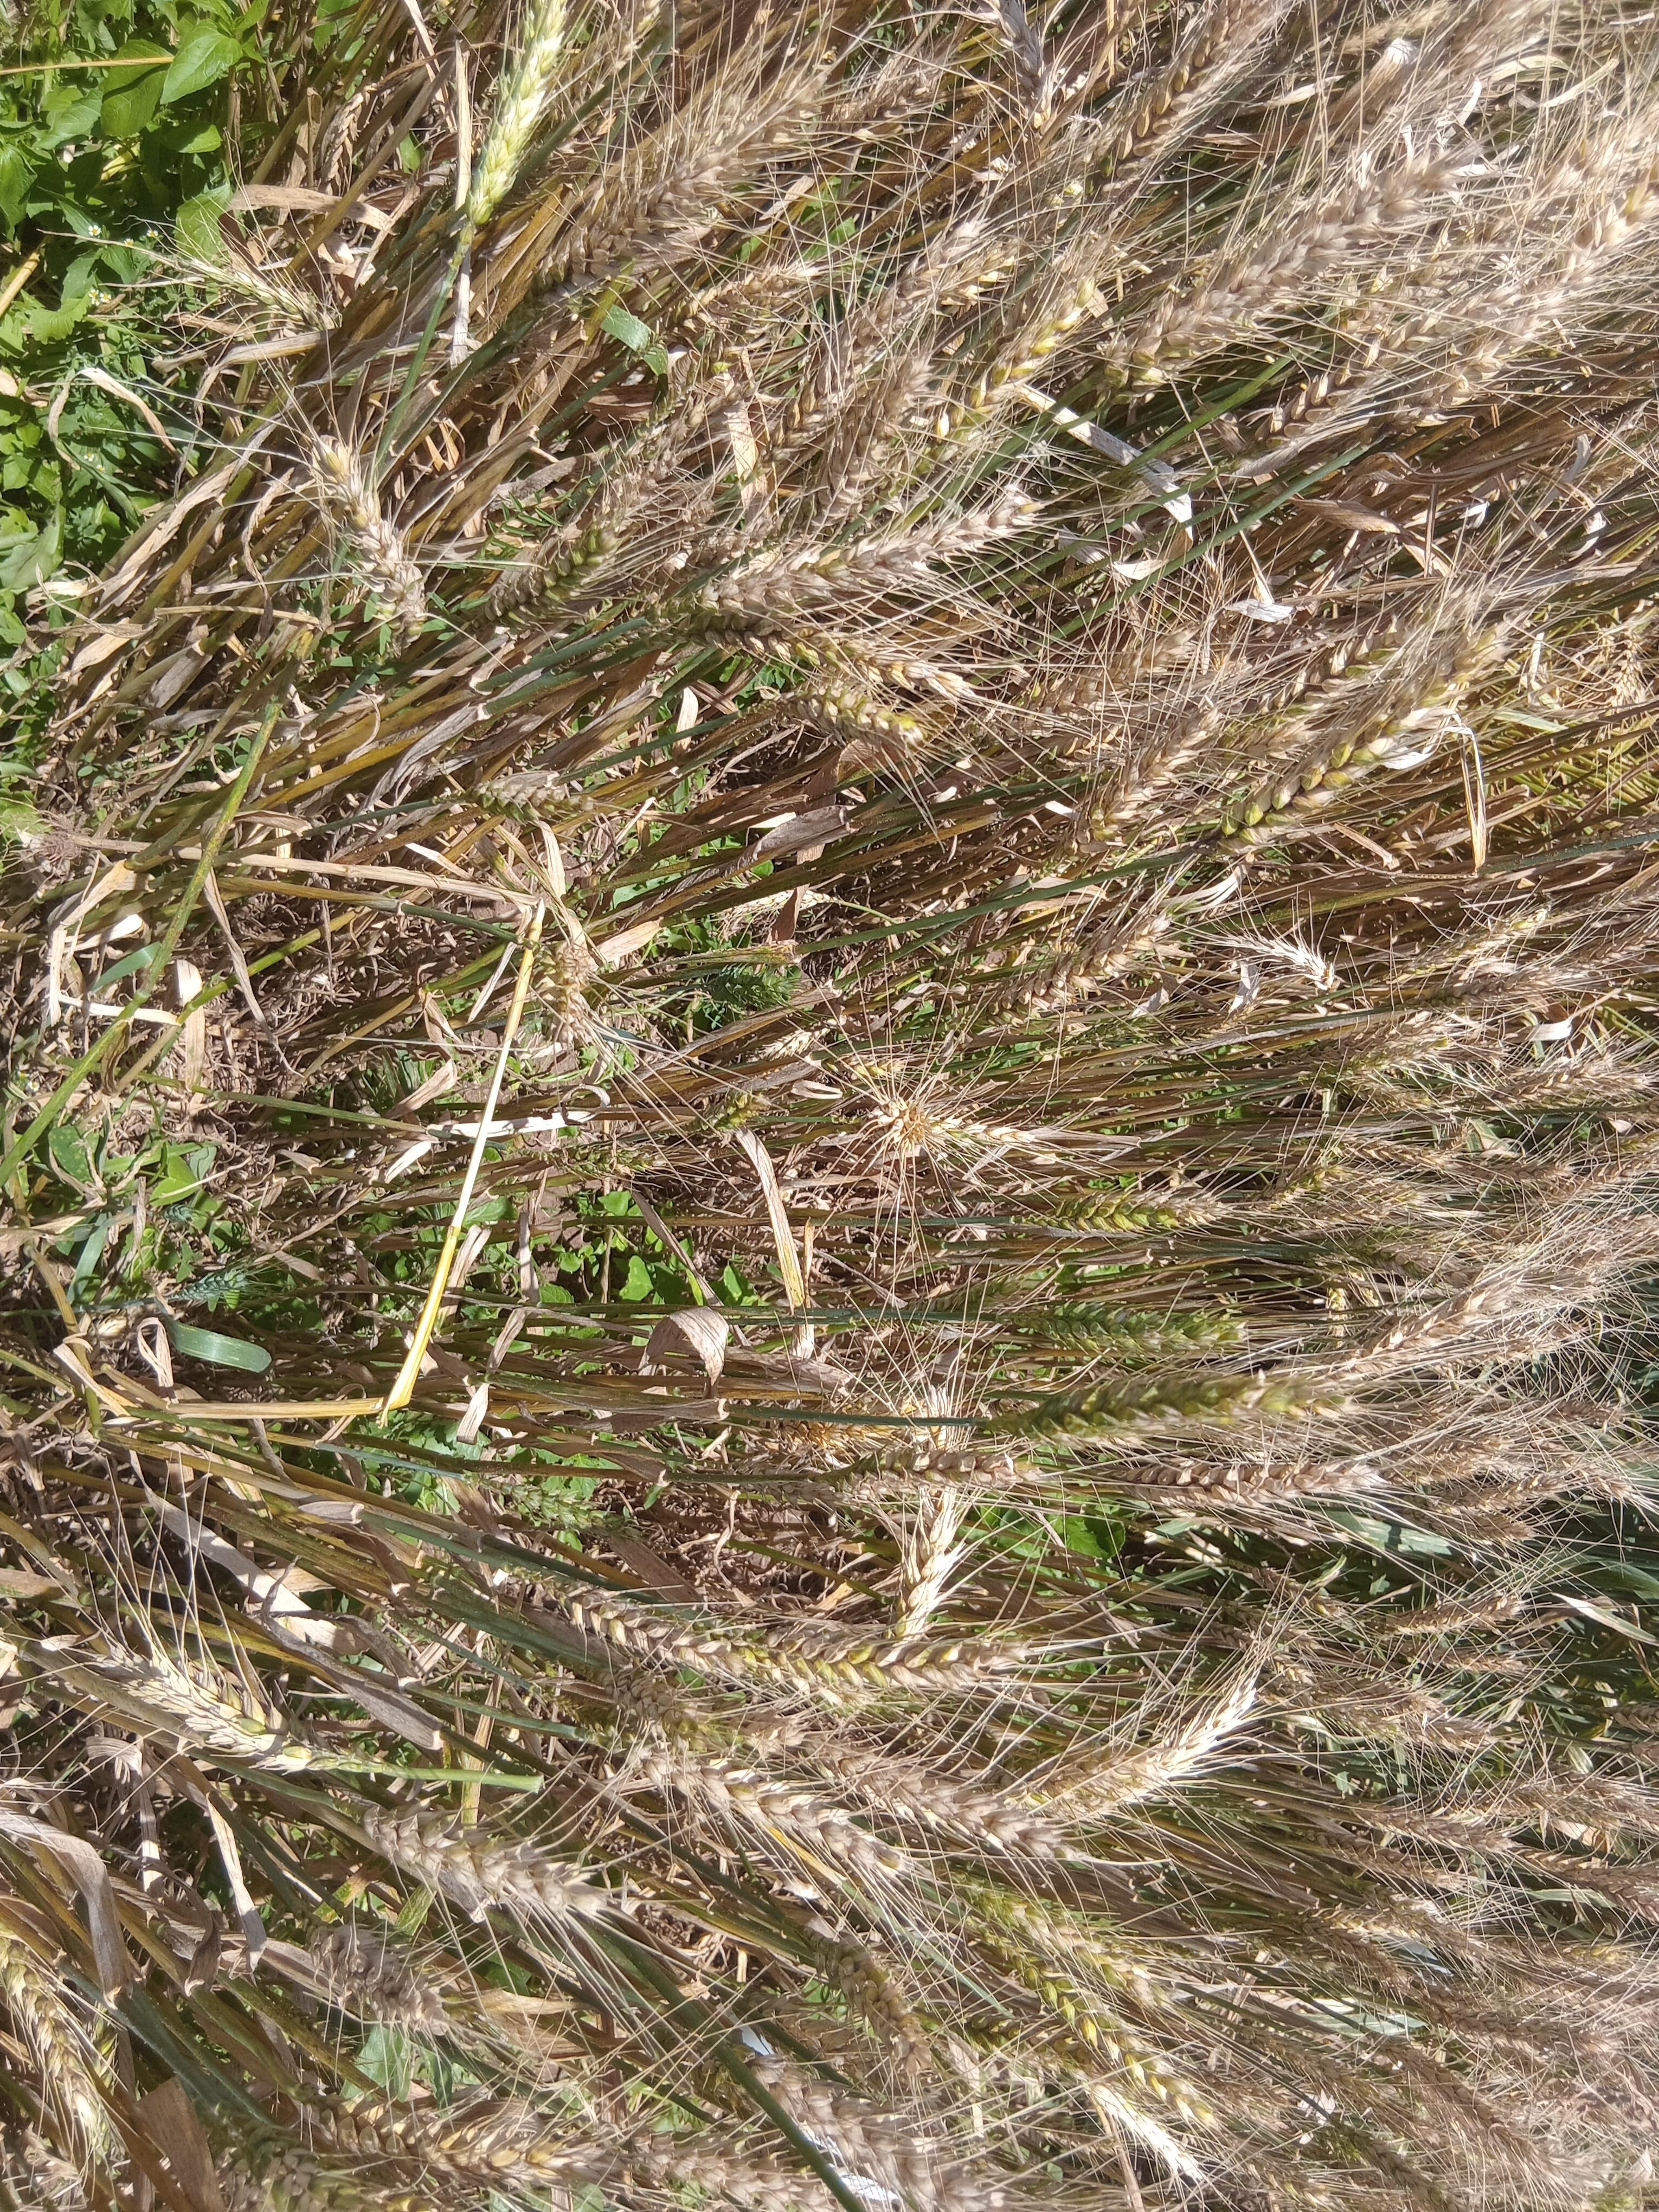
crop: wheat
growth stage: maturity
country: Kenya
